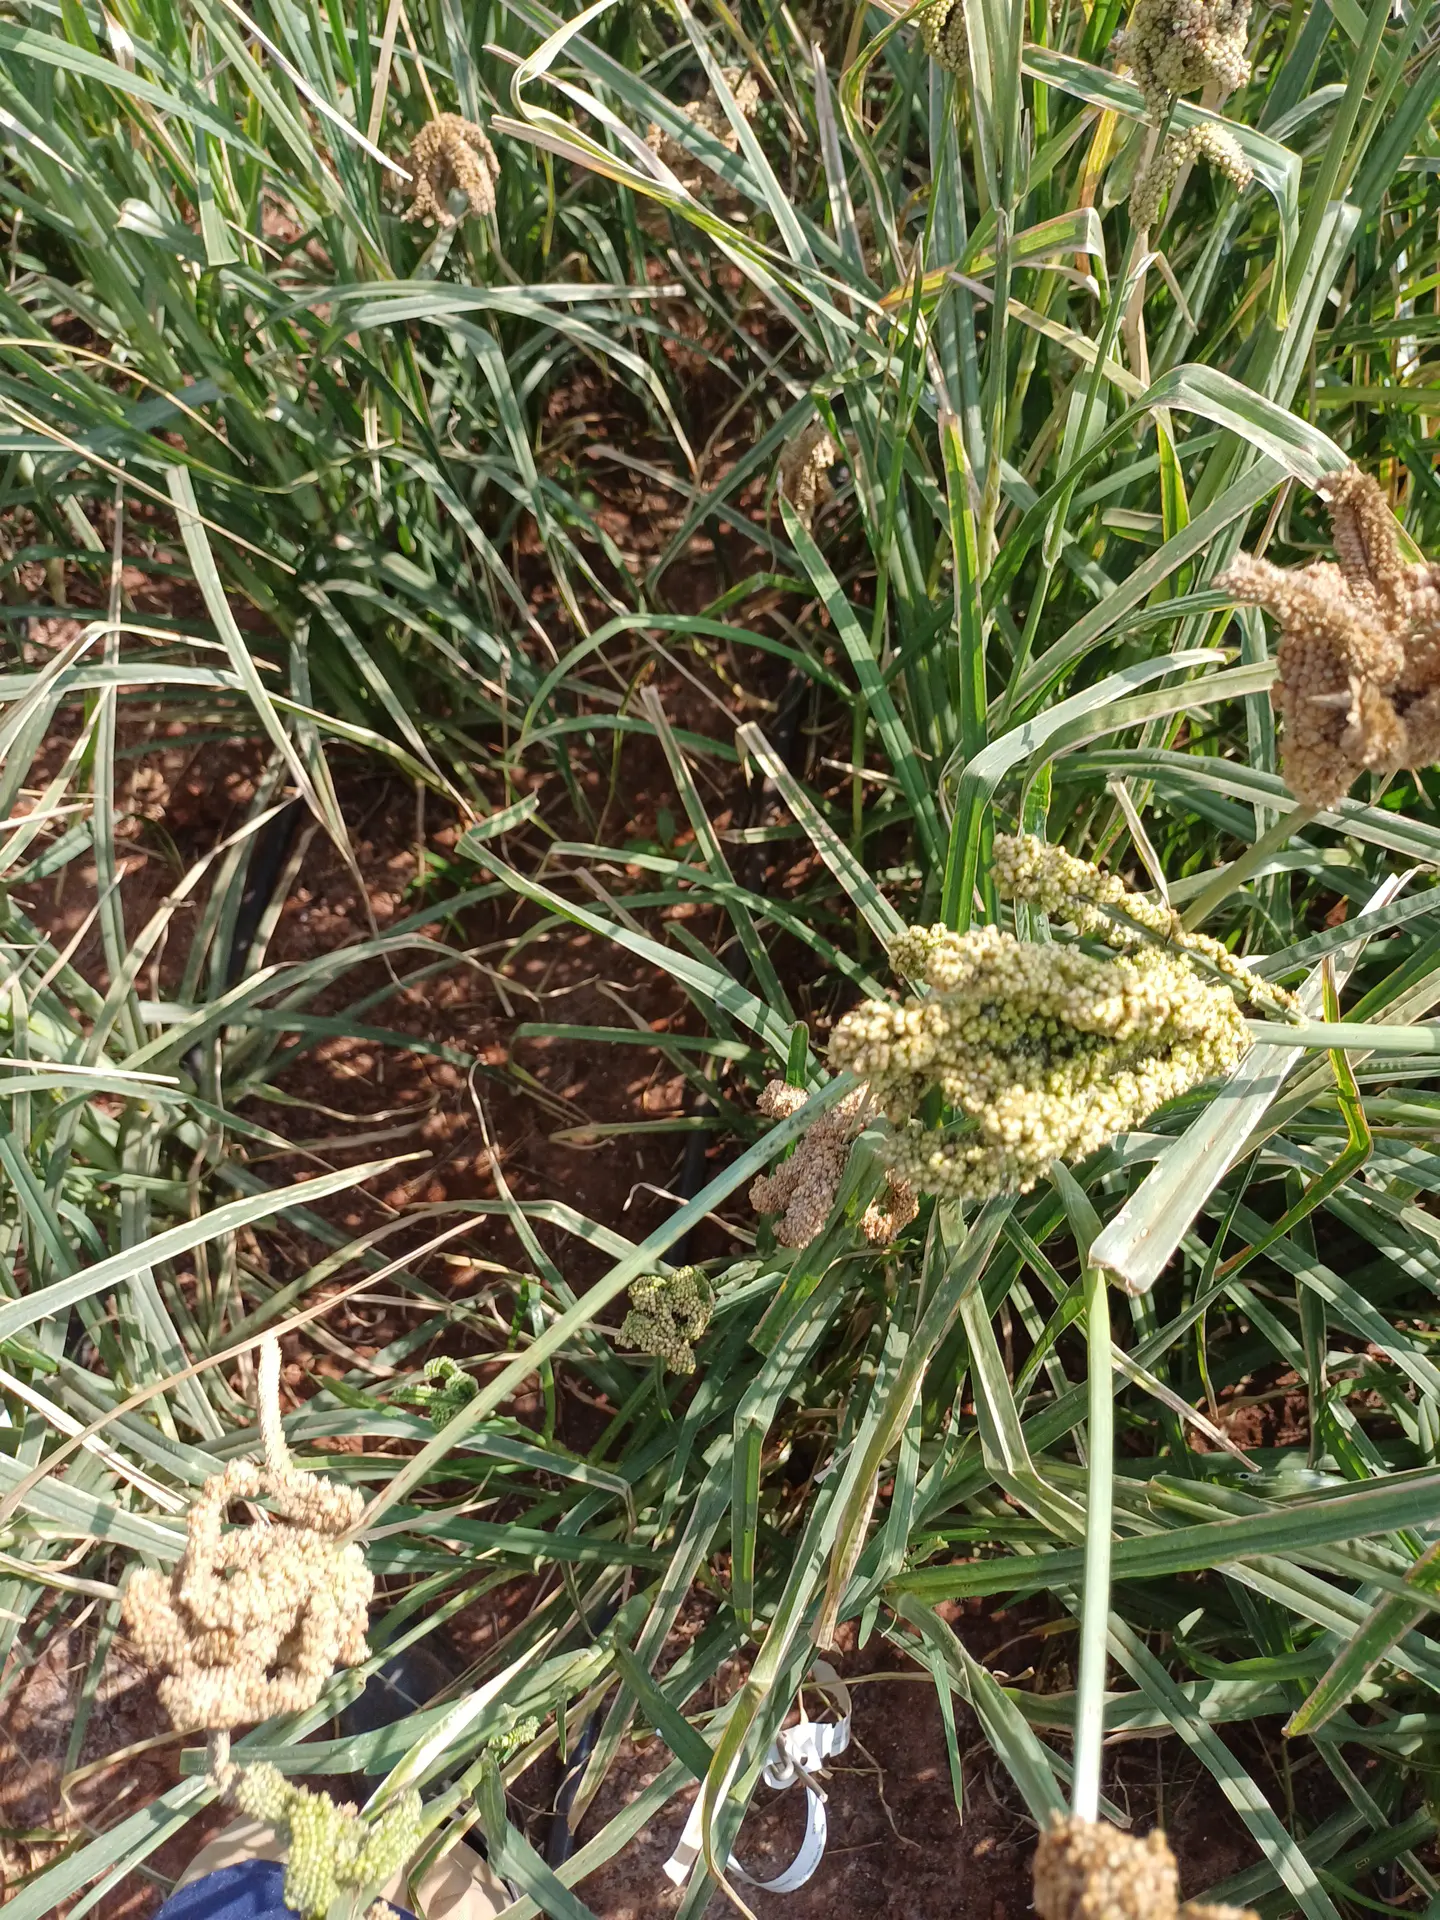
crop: finger millet
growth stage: filling grain
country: Kenya
